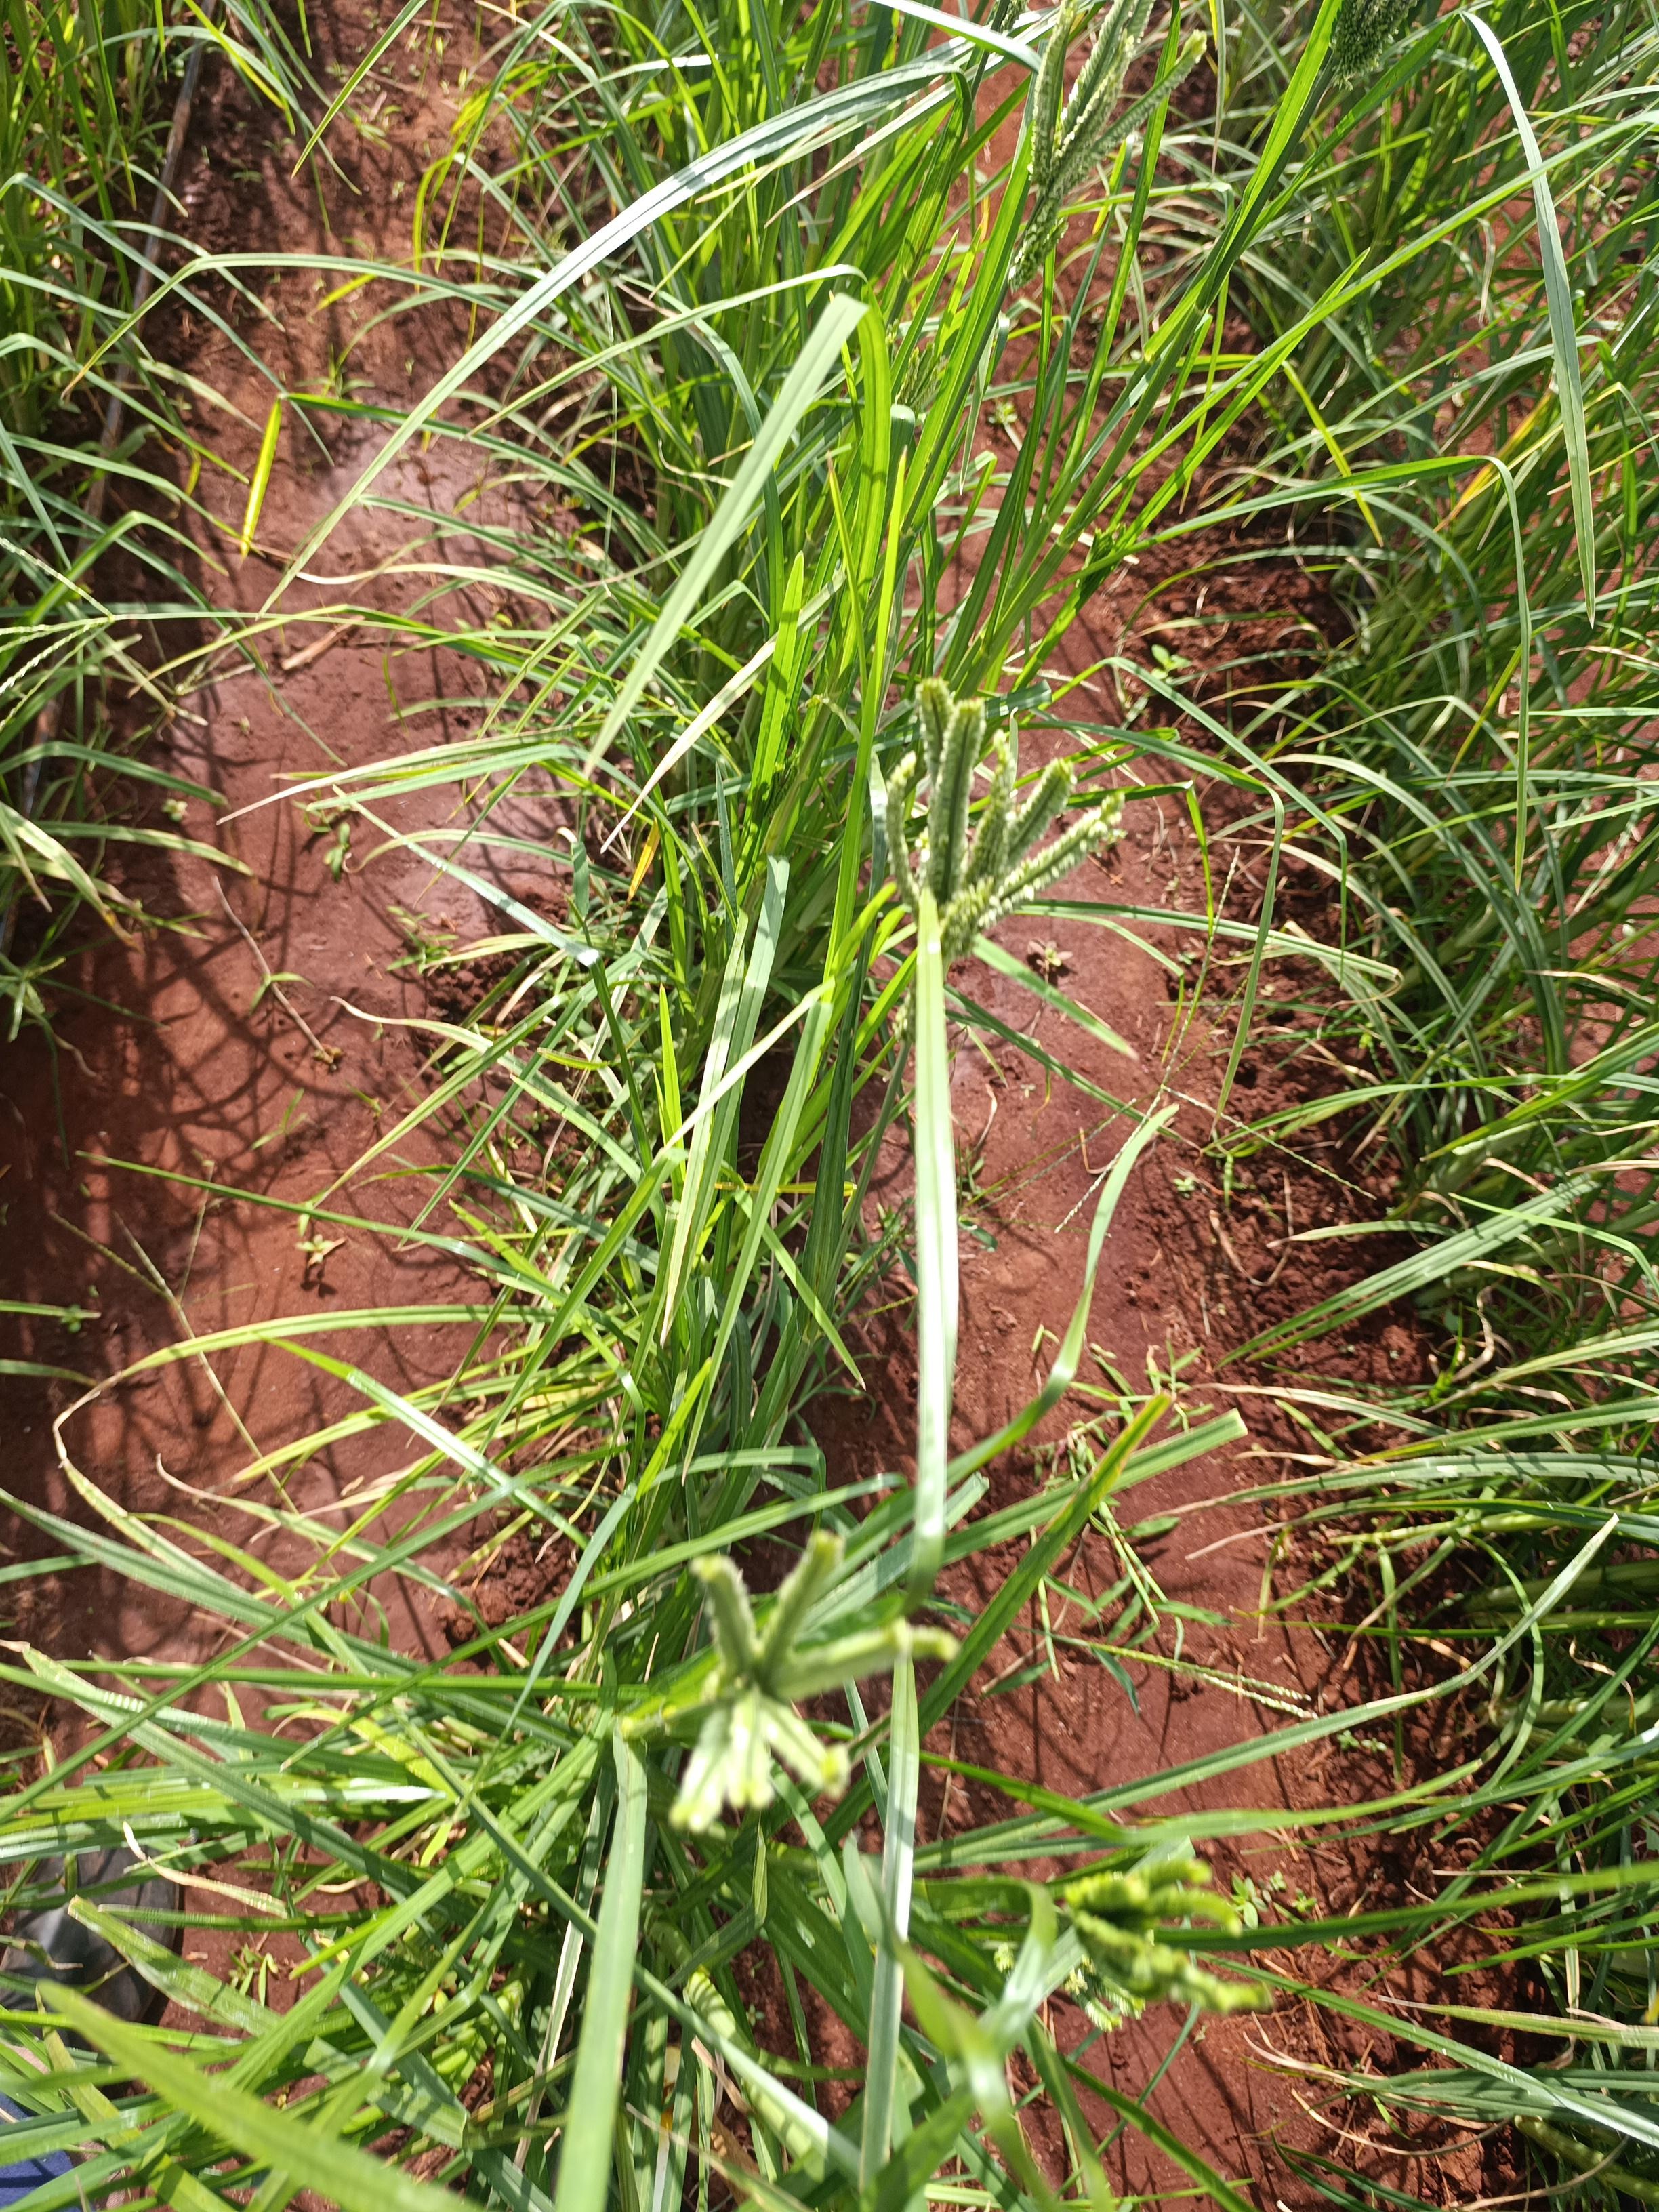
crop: finger millet
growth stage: flowering
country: Kenya
